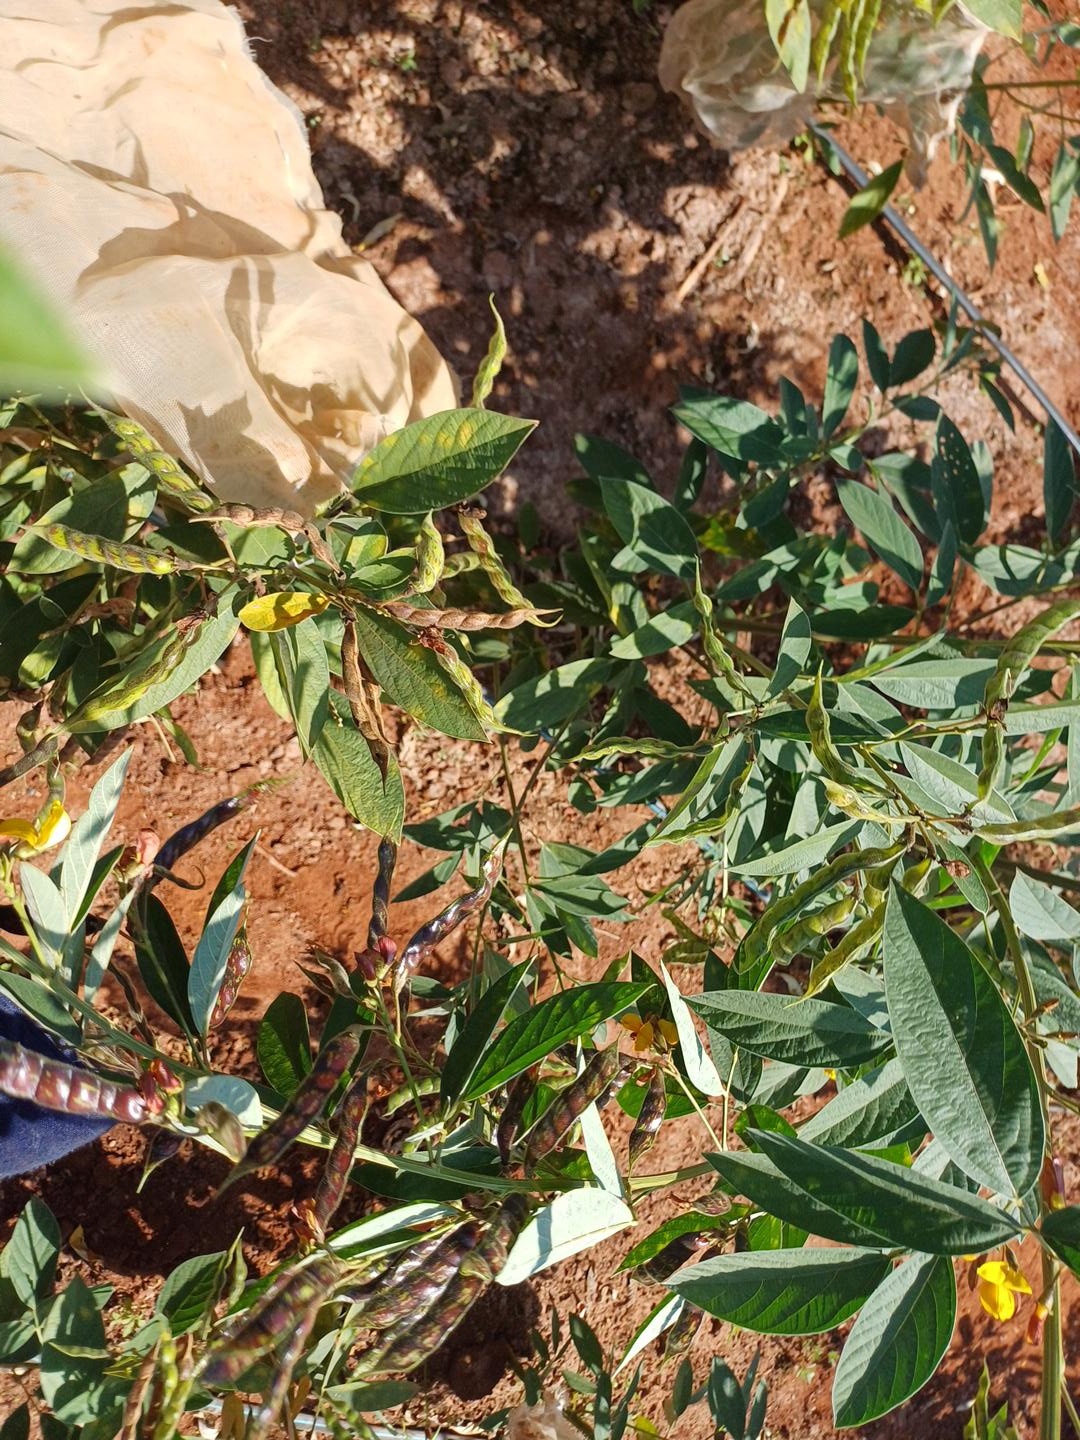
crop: pigeonpea
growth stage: development pod
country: Kenya
